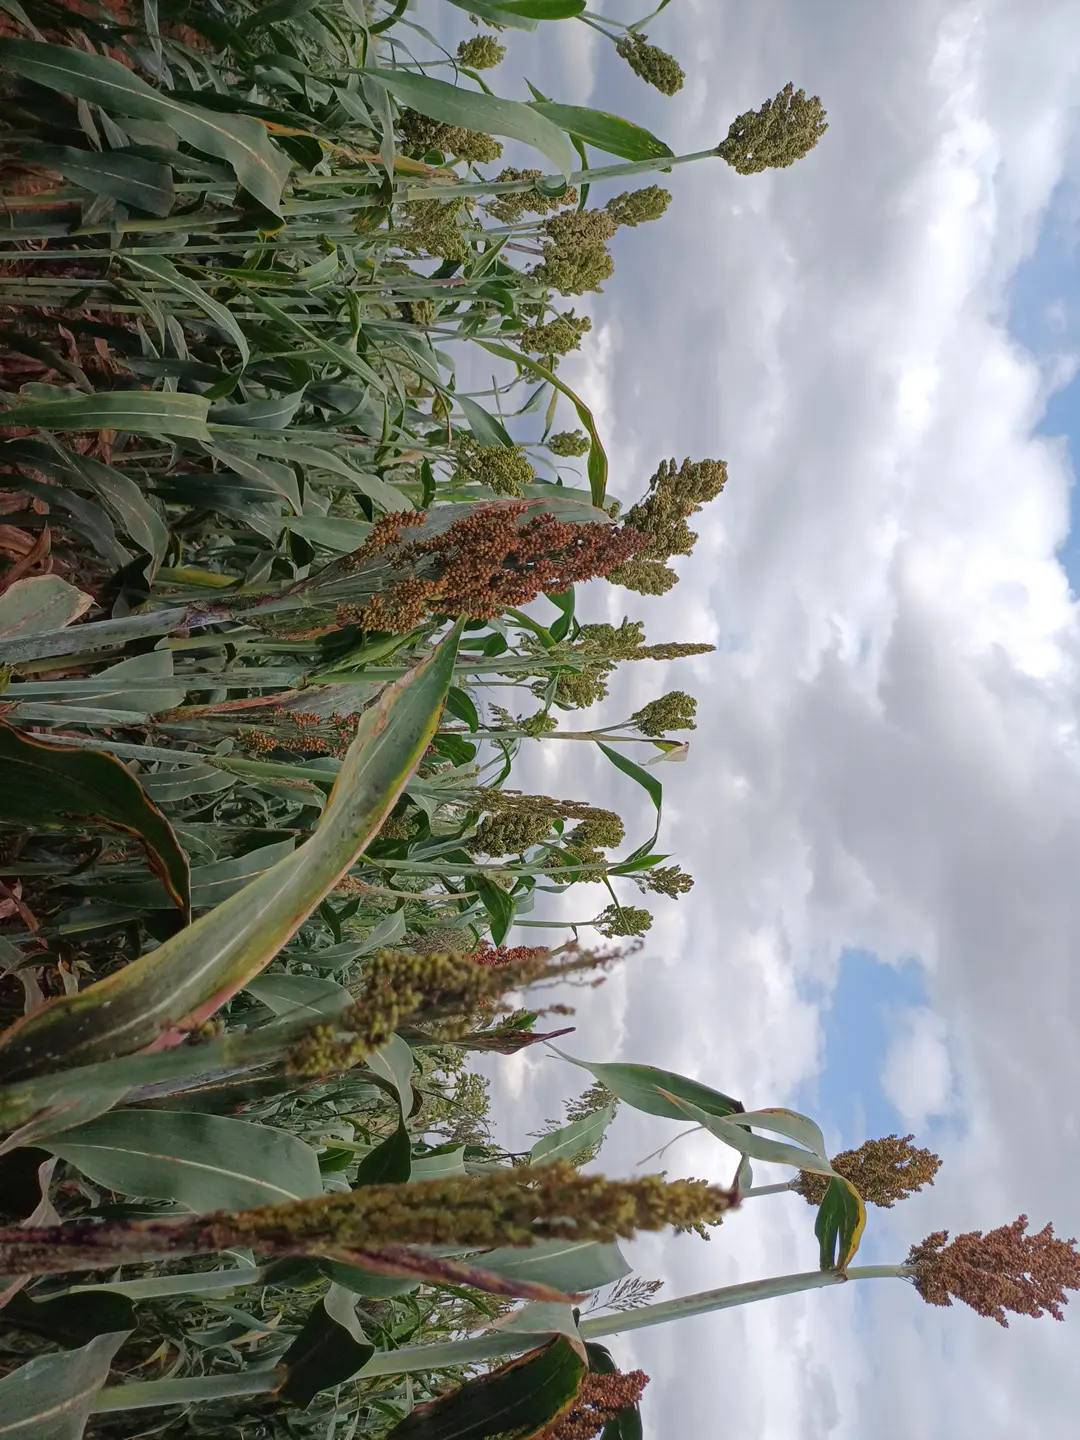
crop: sorghum
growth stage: filling grain
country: Kenya
